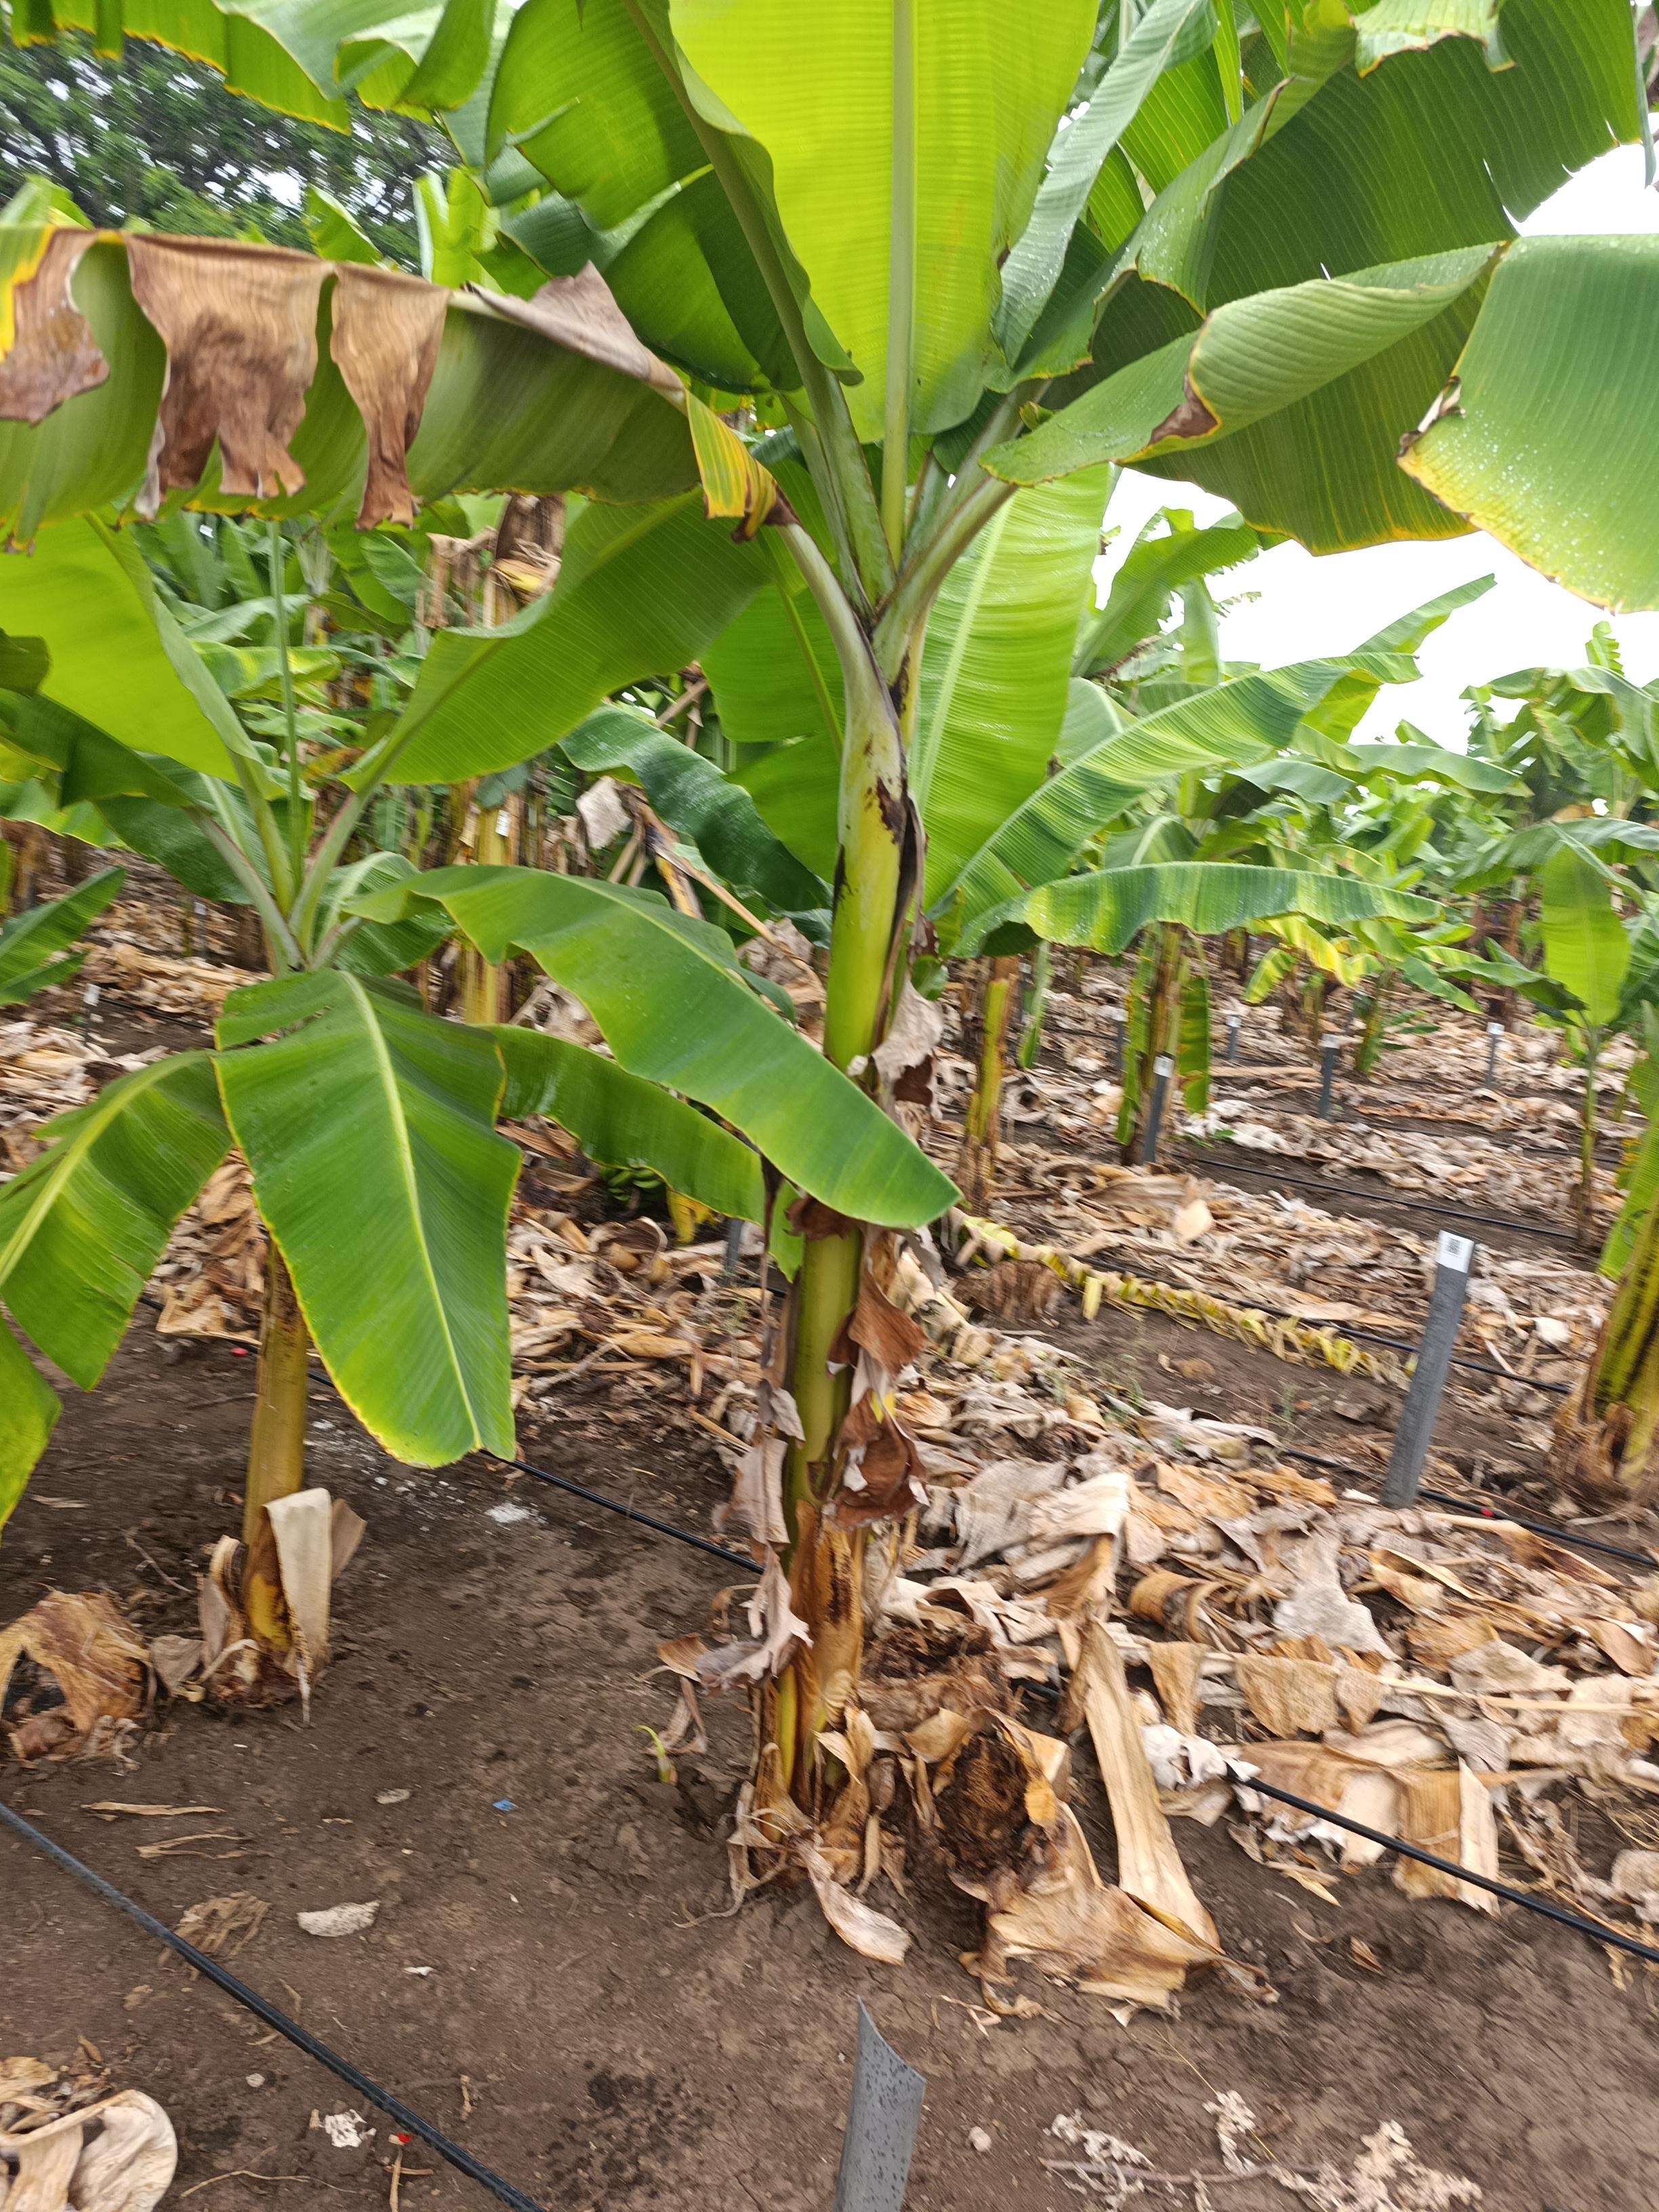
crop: banana
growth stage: vegetative
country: Tanzania
